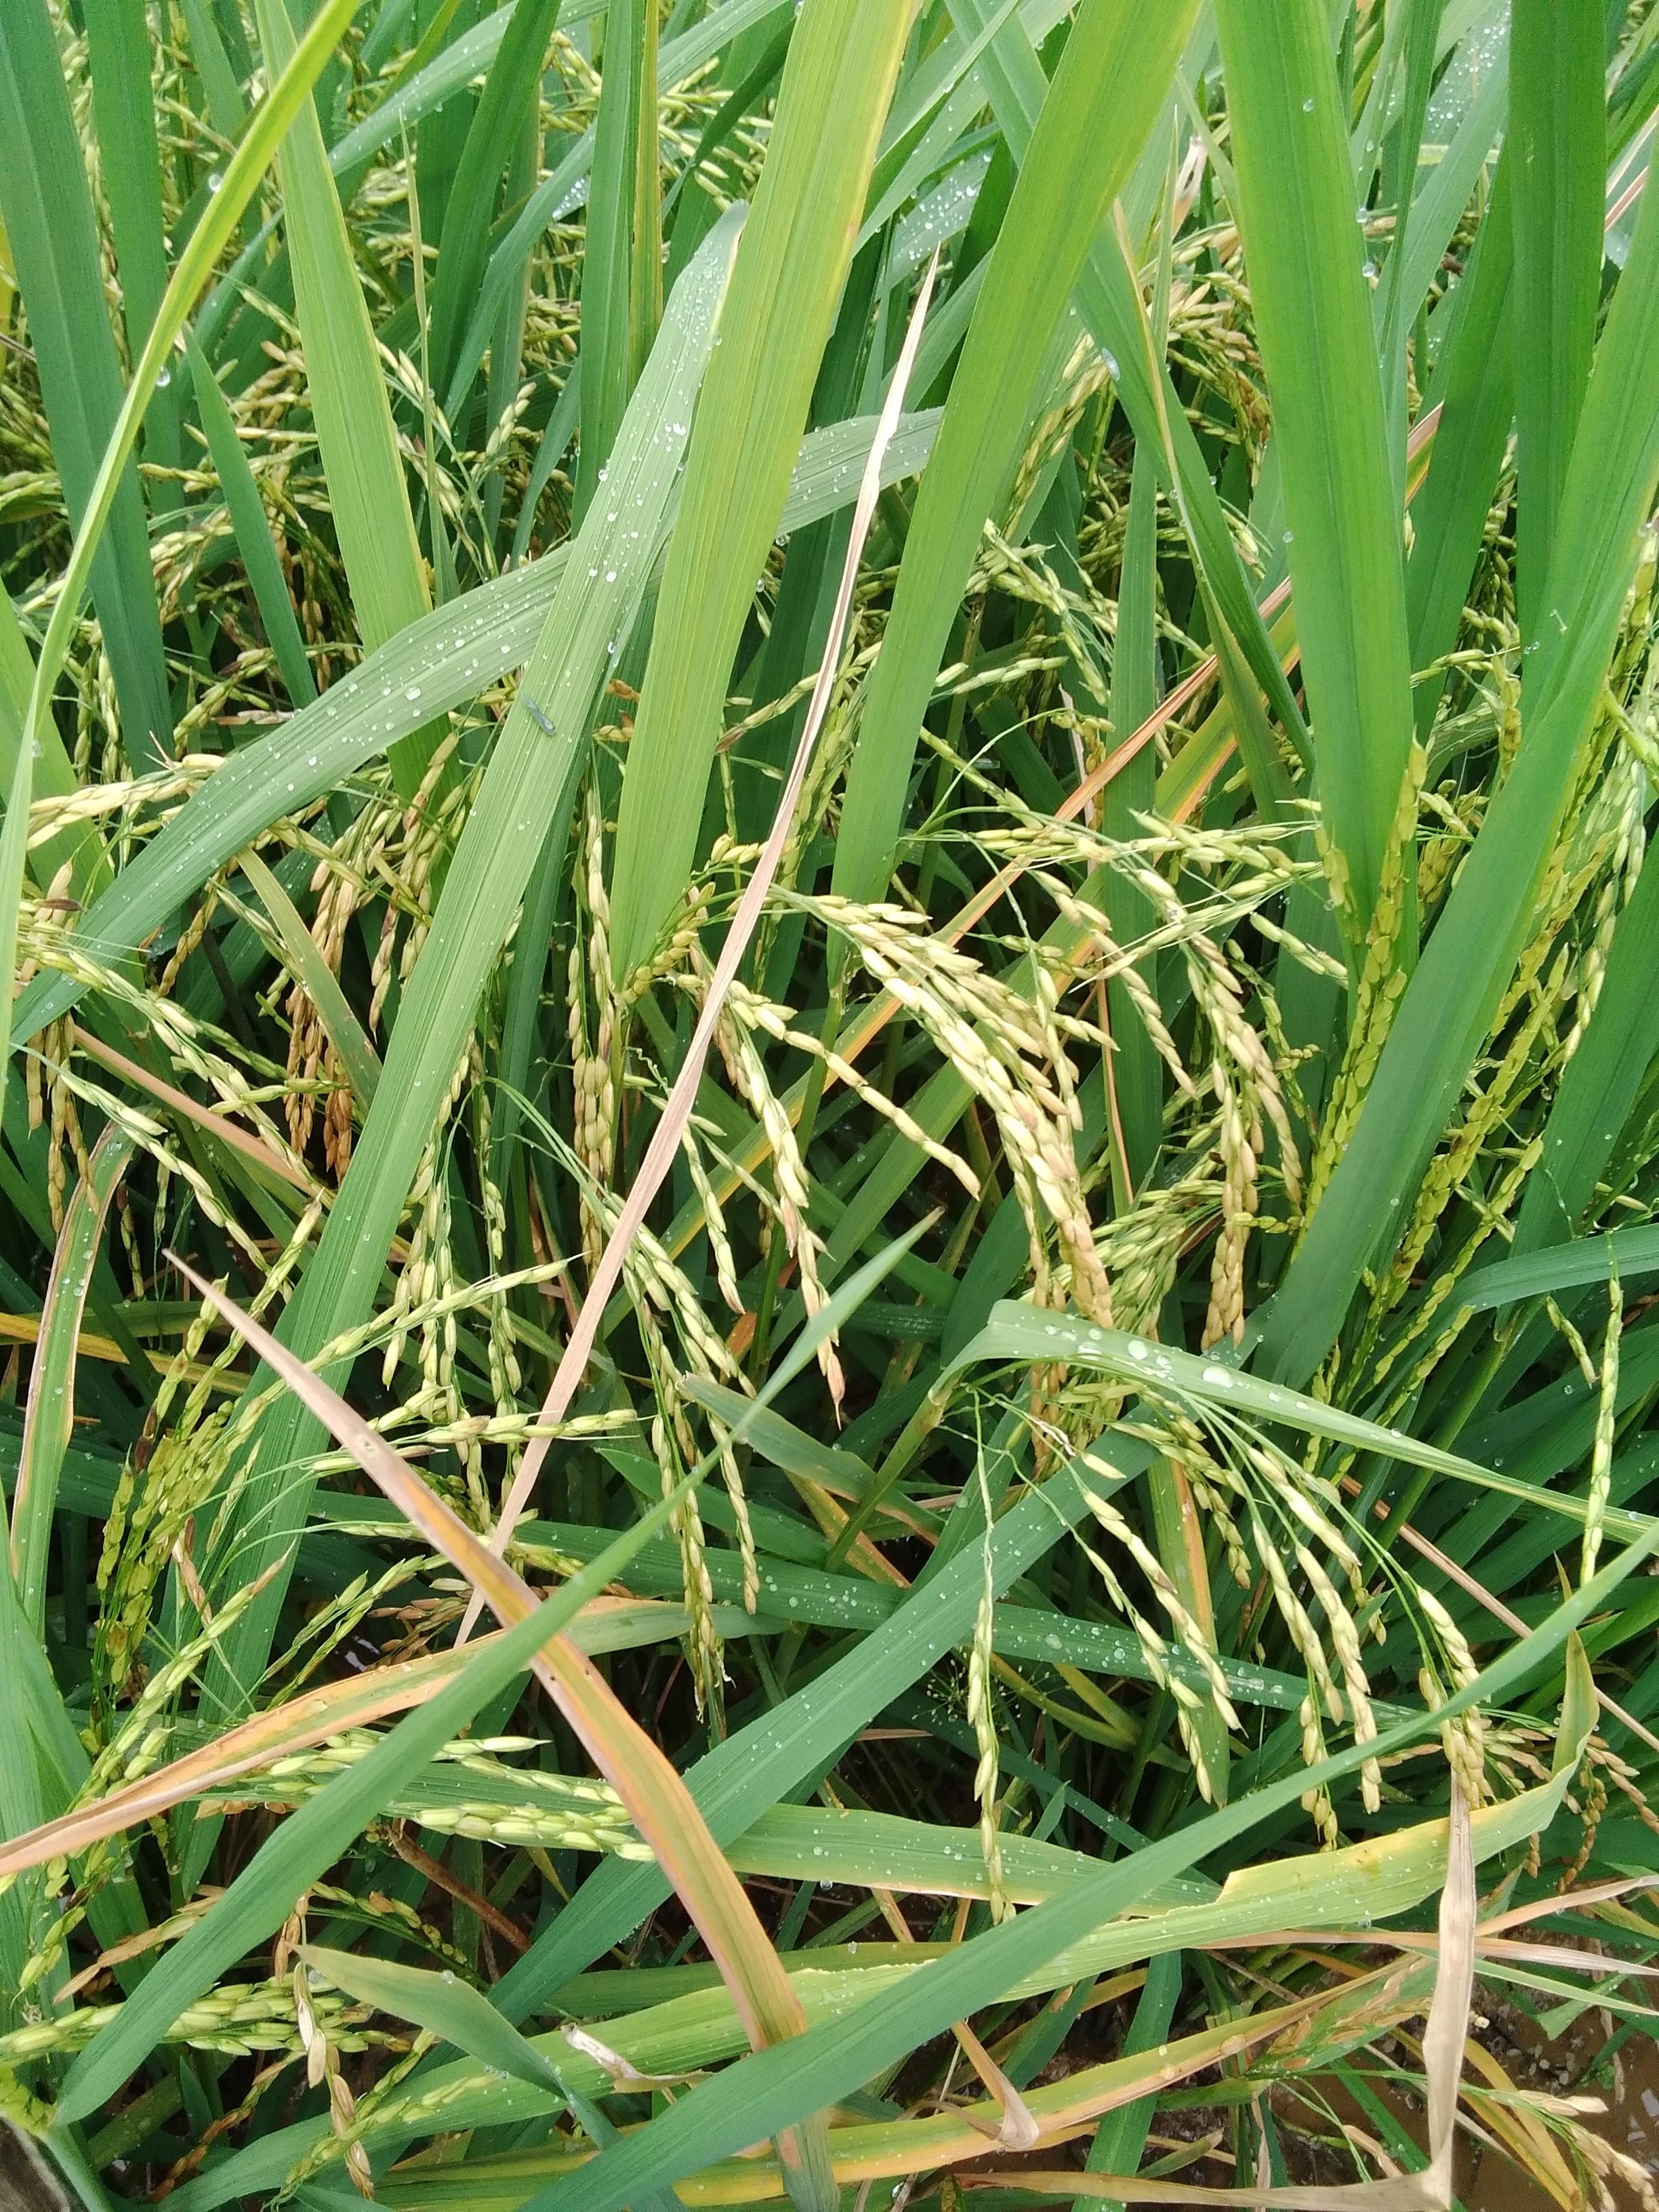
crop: rice
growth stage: ripening
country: Nigeria
